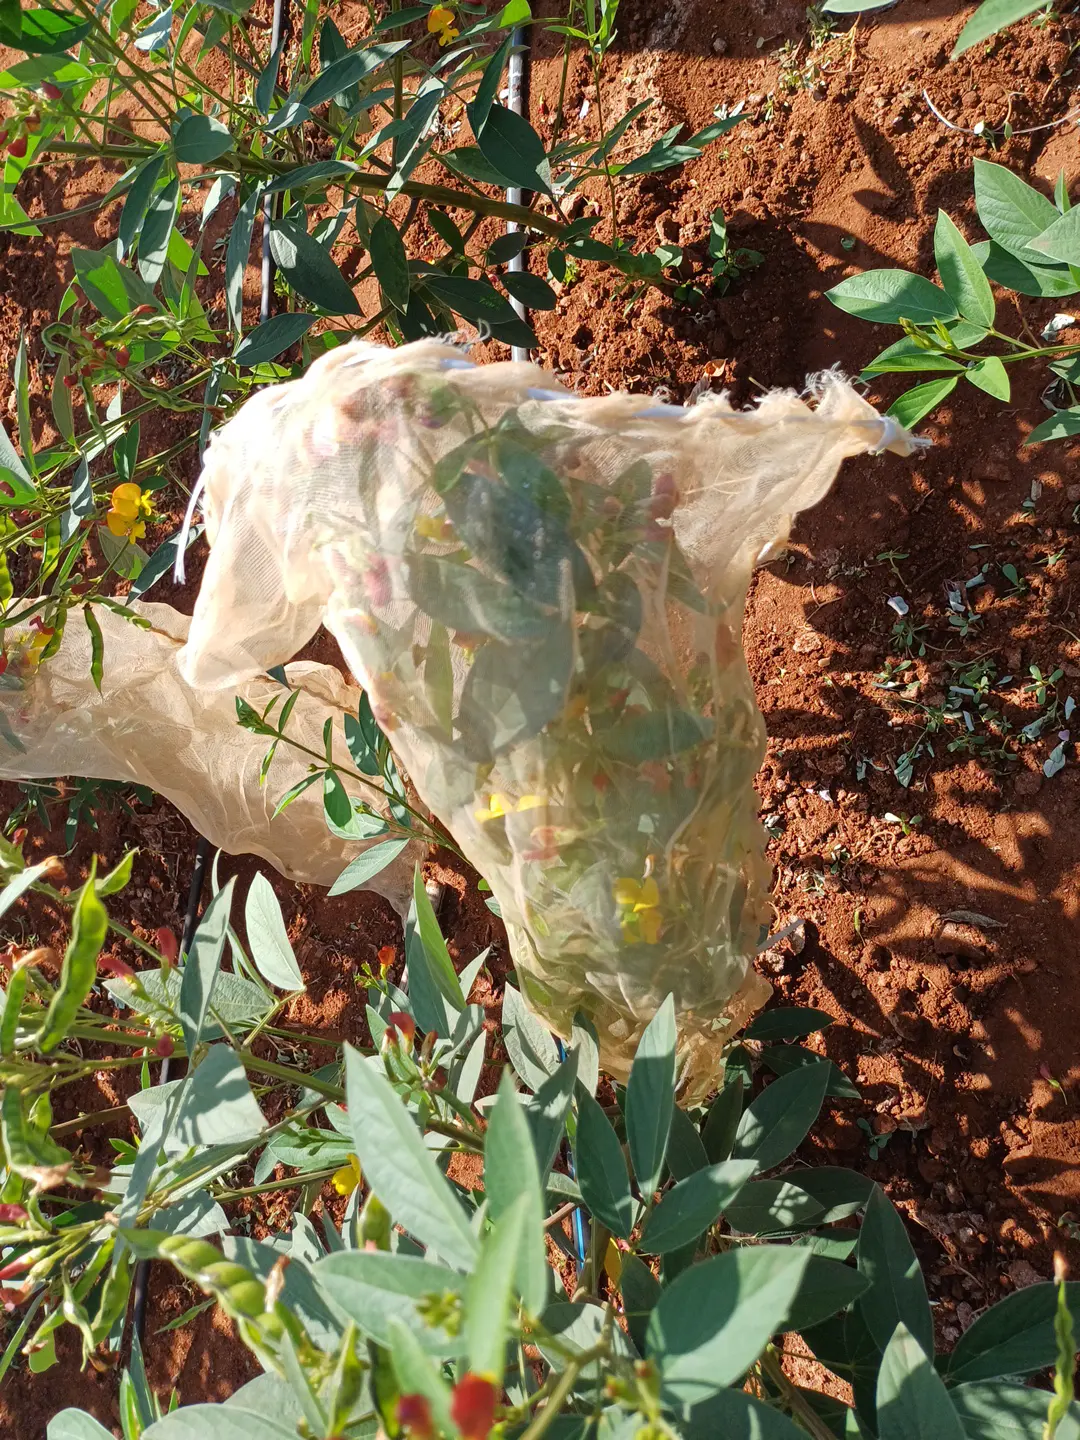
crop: pigeonpea
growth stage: development pod
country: Kenya
